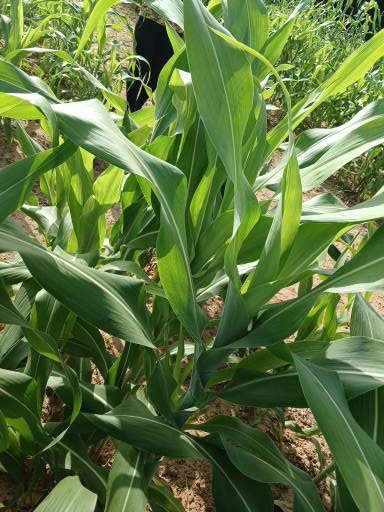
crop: sorghum
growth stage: vegetative
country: Senegal
